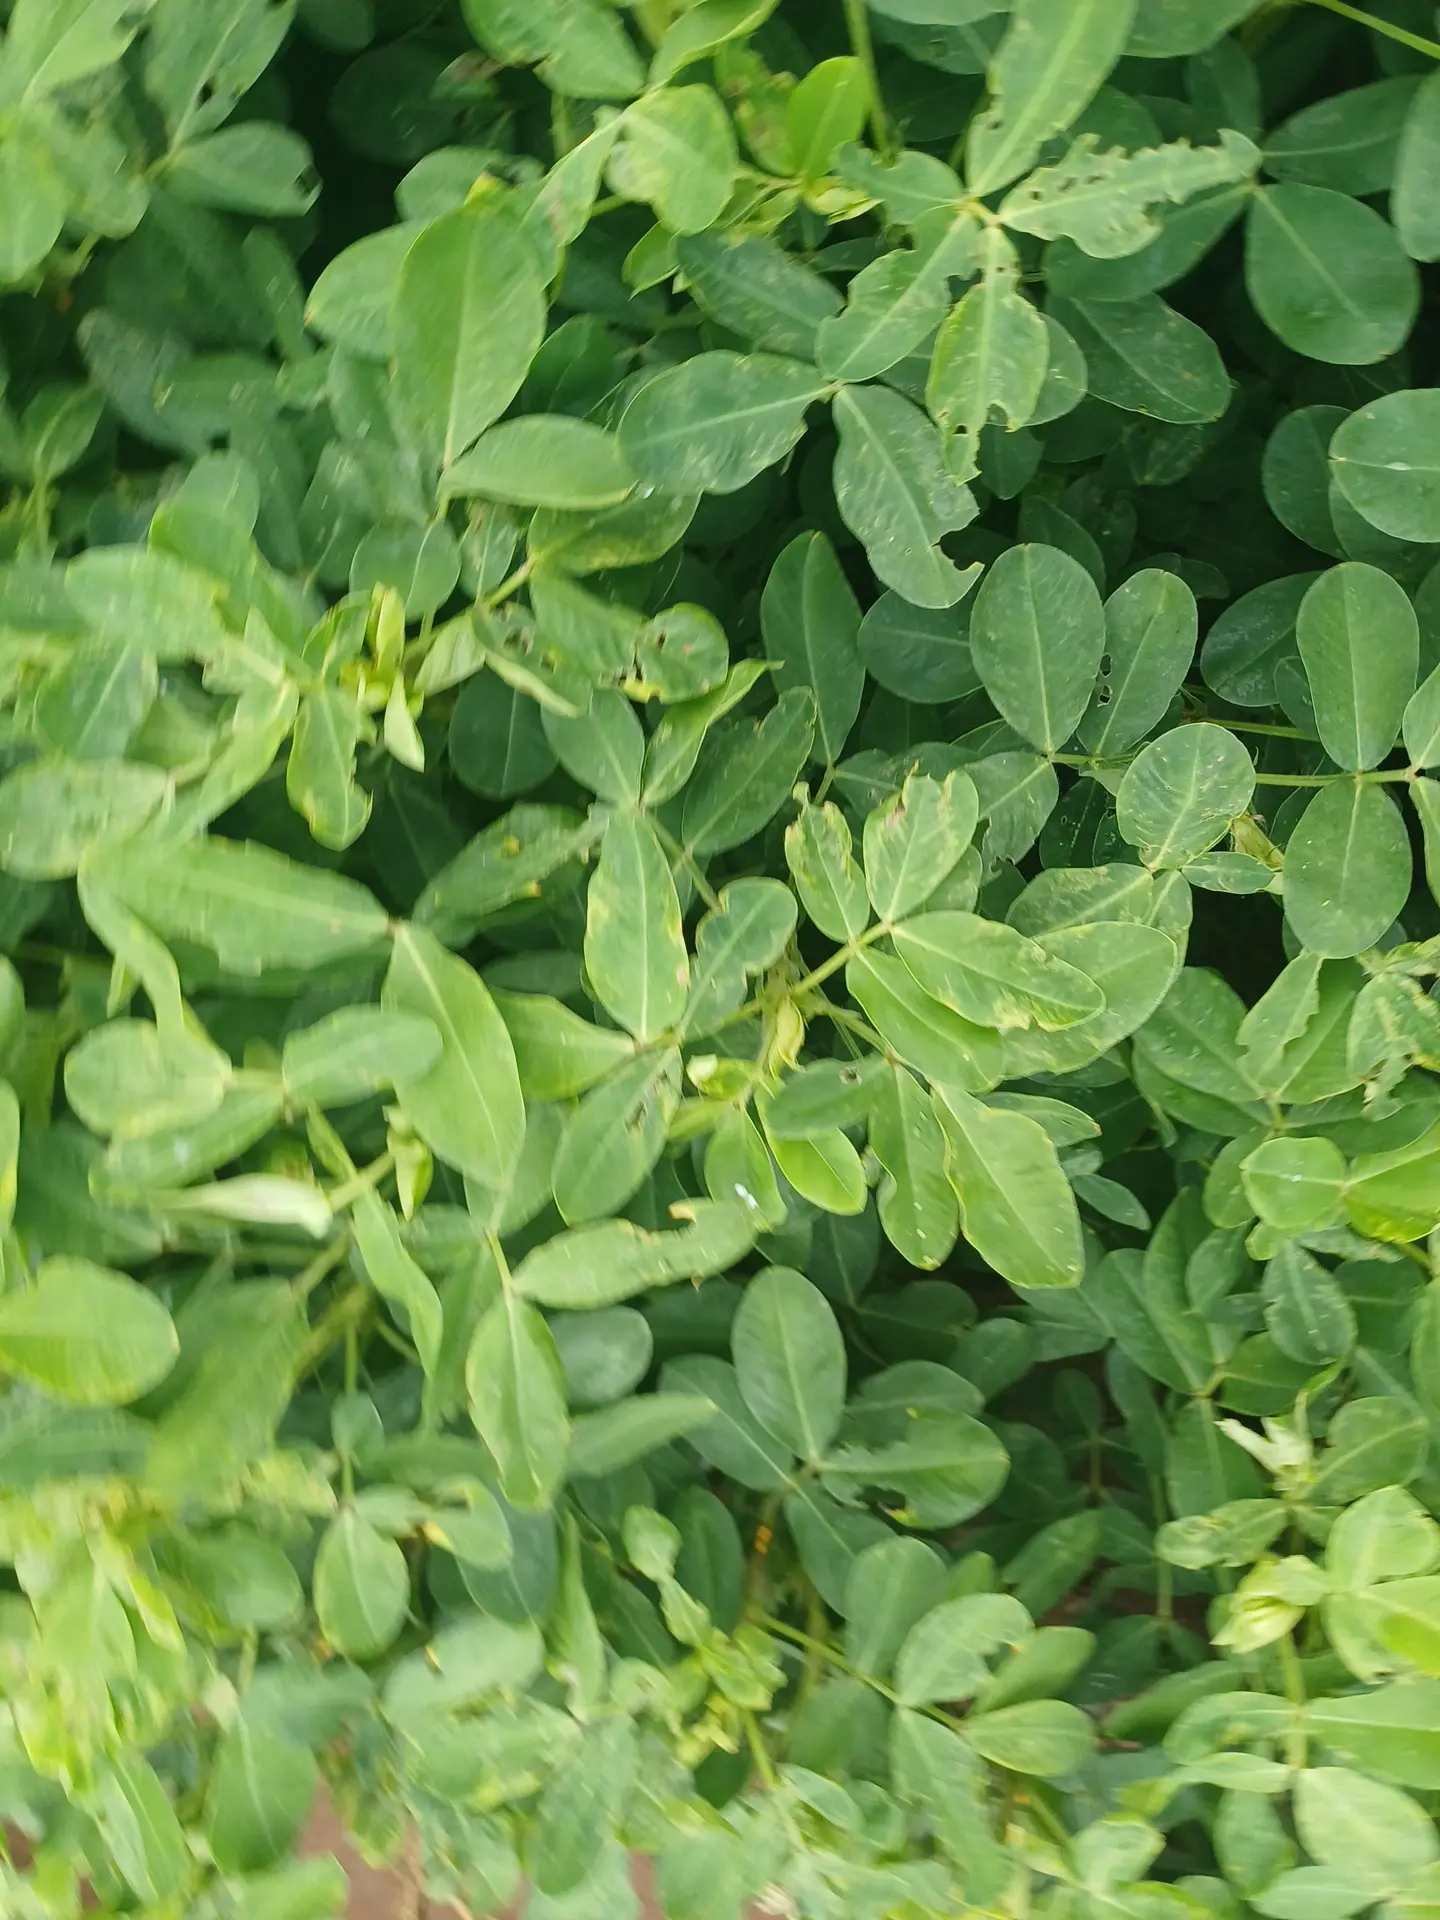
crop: groundnut
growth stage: pegging
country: Kenya
